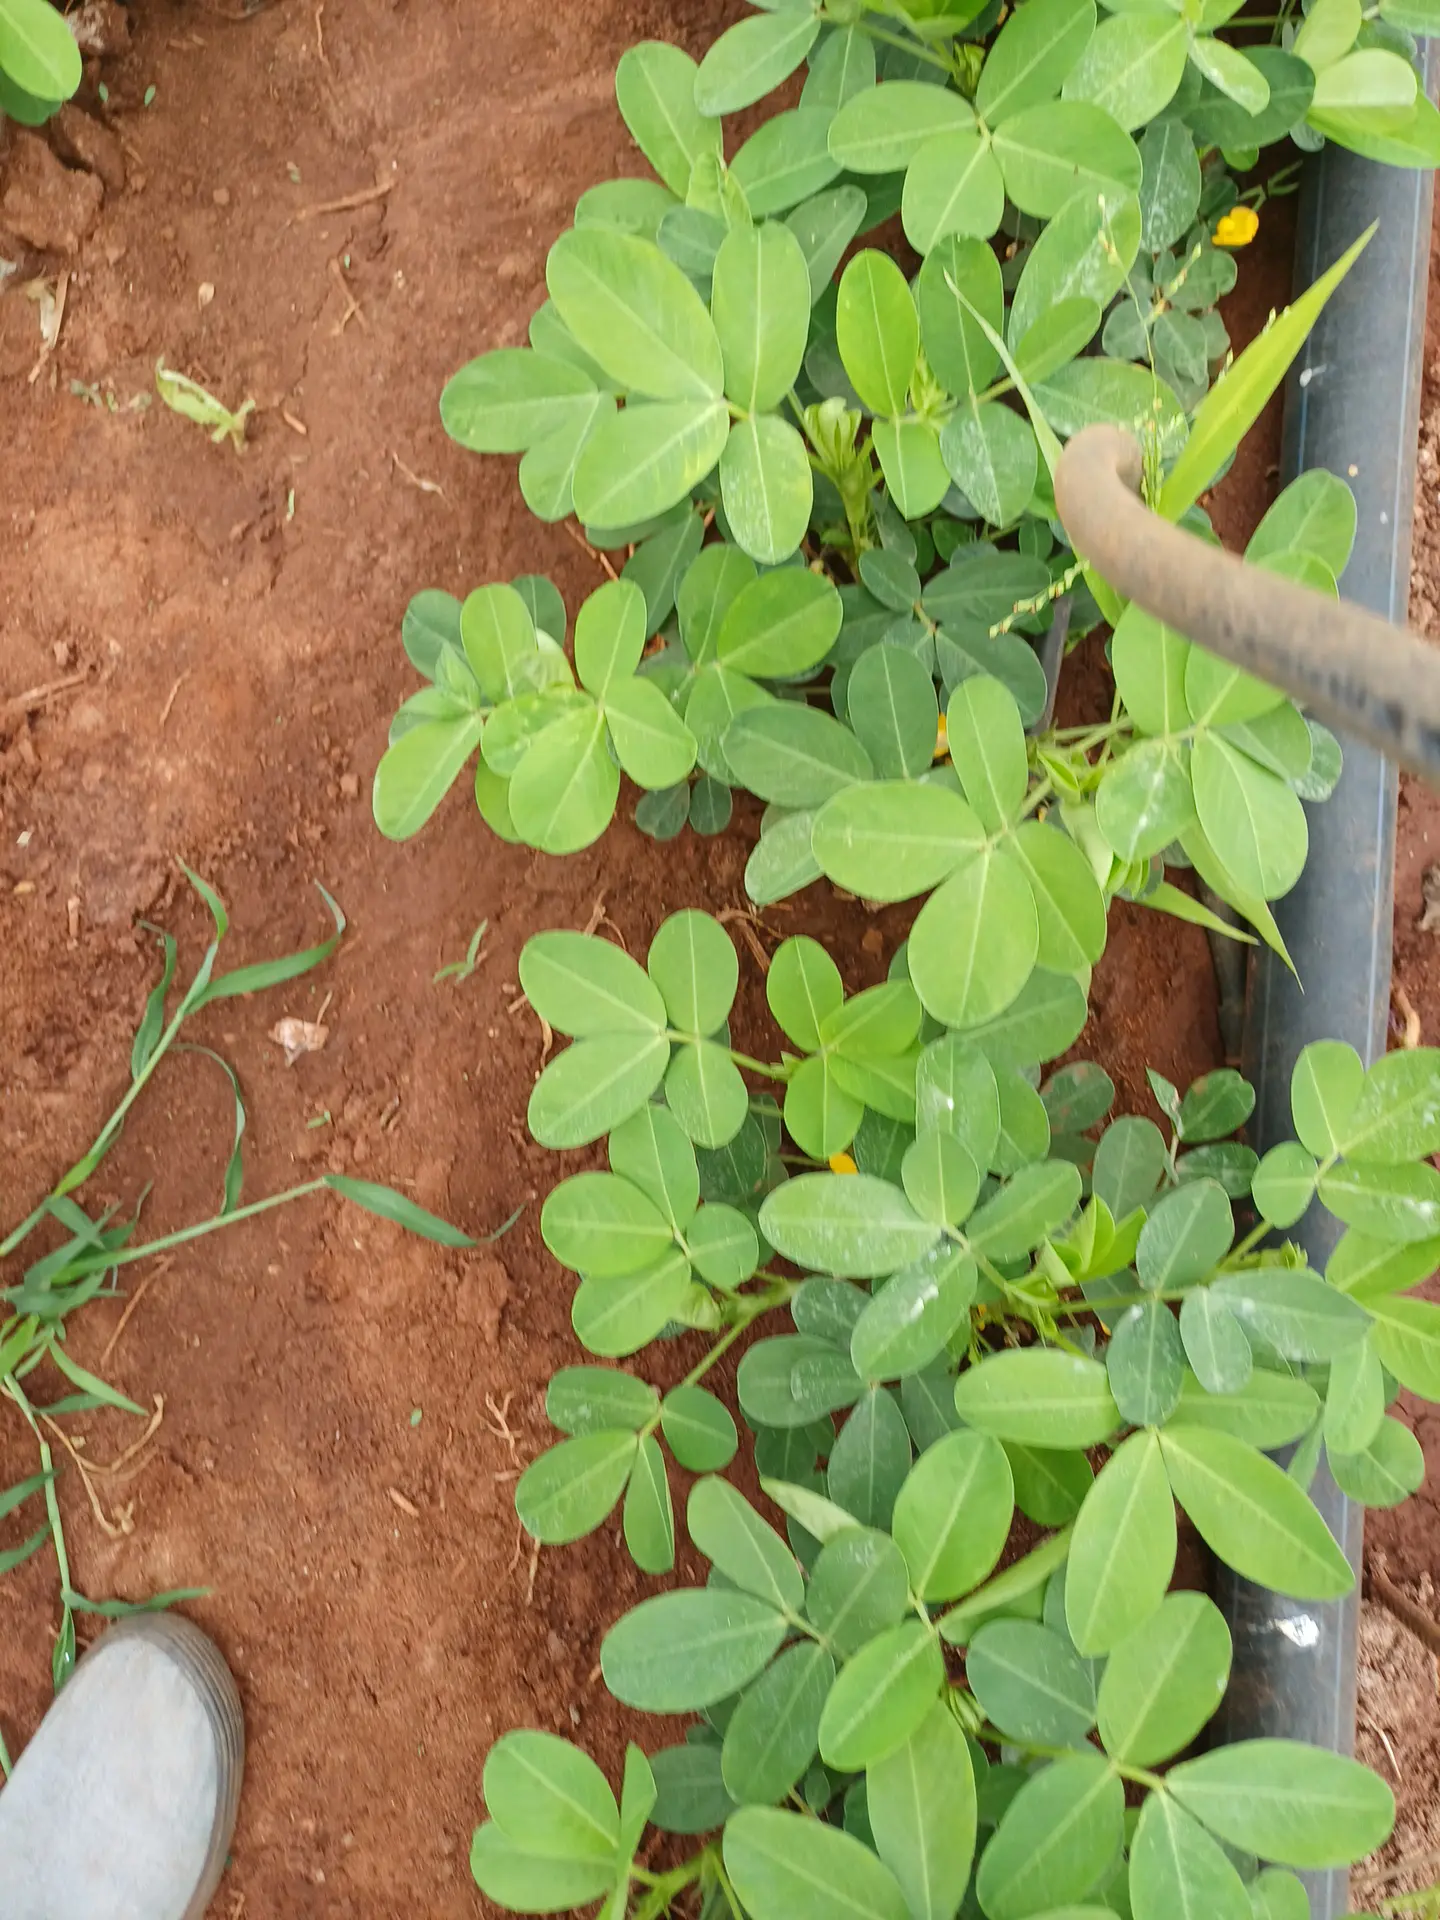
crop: groundnut
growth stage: flowering
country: Kenya
